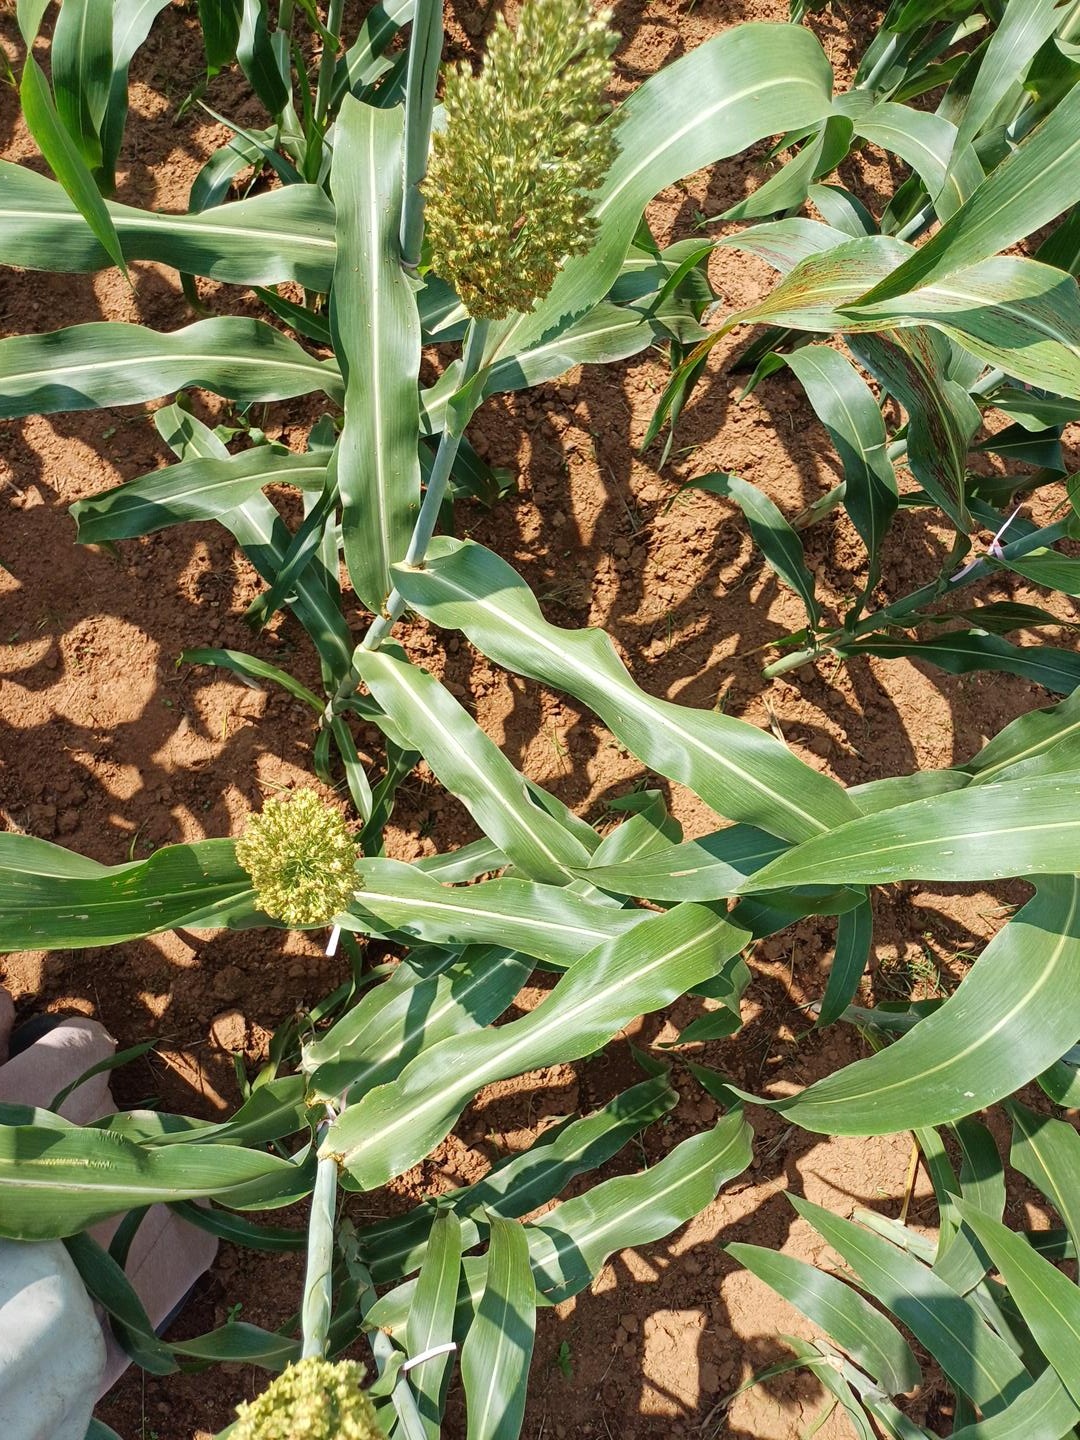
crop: sorghum
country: Kenya
